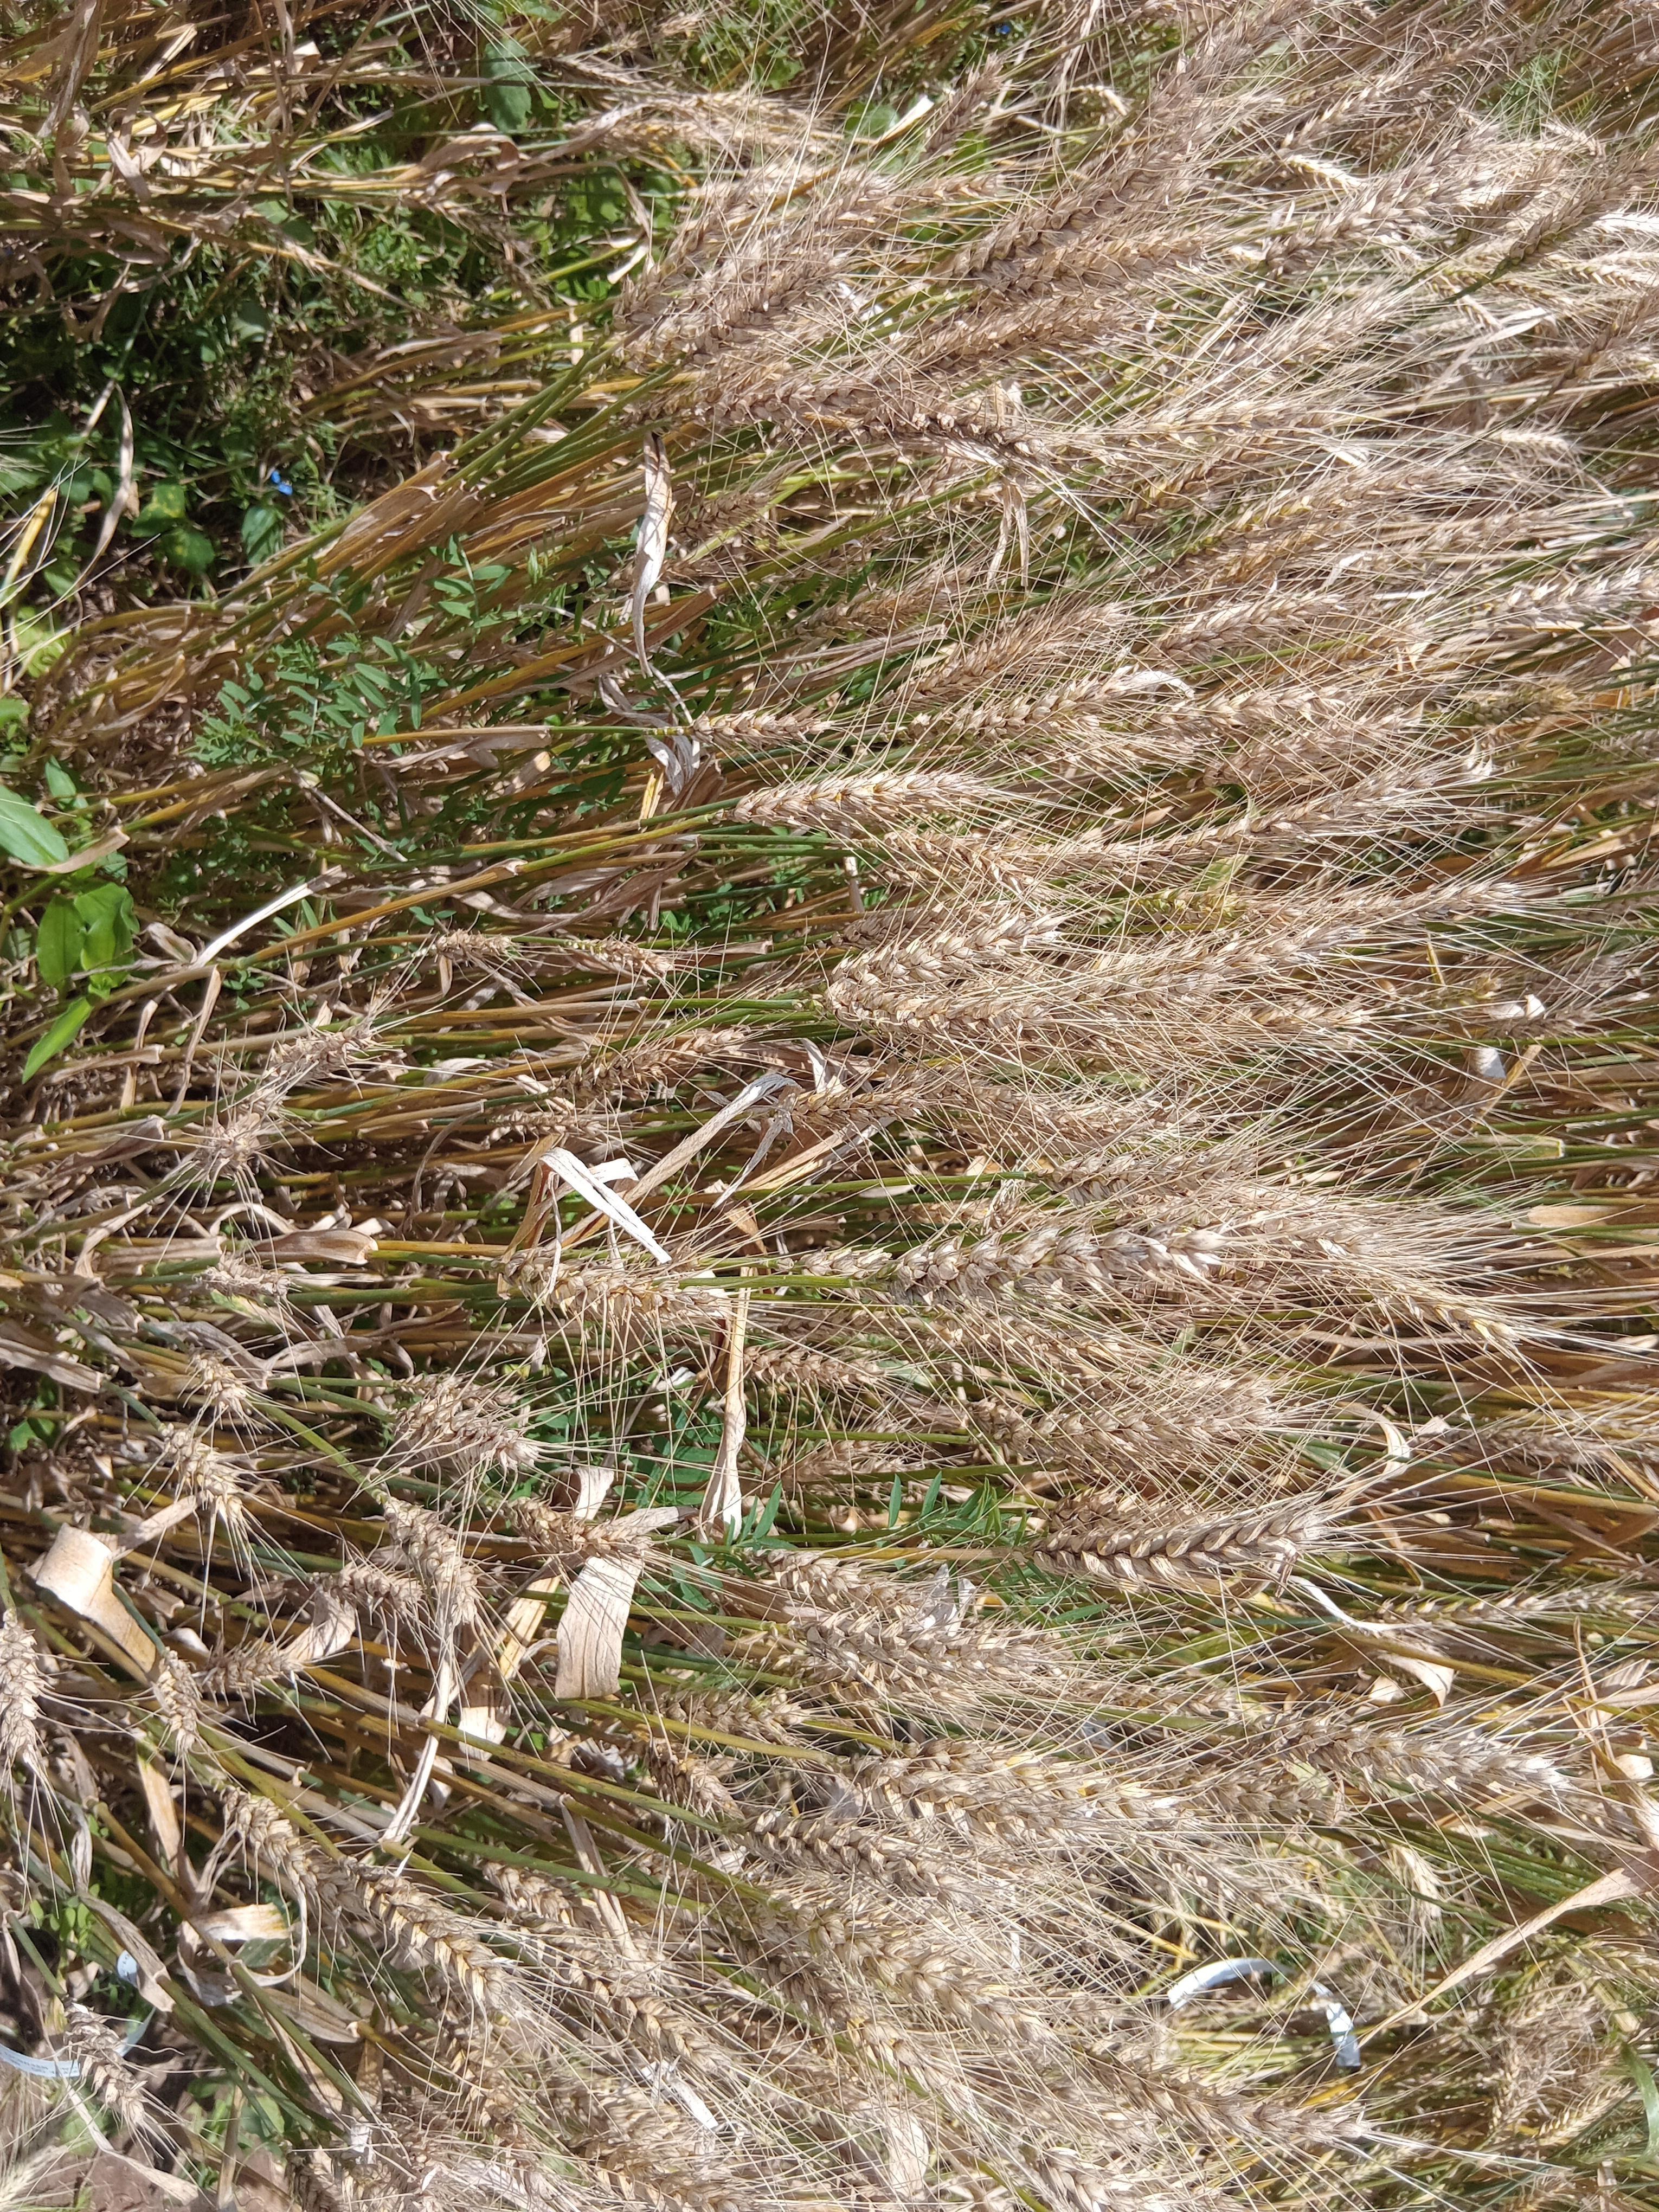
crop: wheat
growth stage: maturity
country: Kenya
